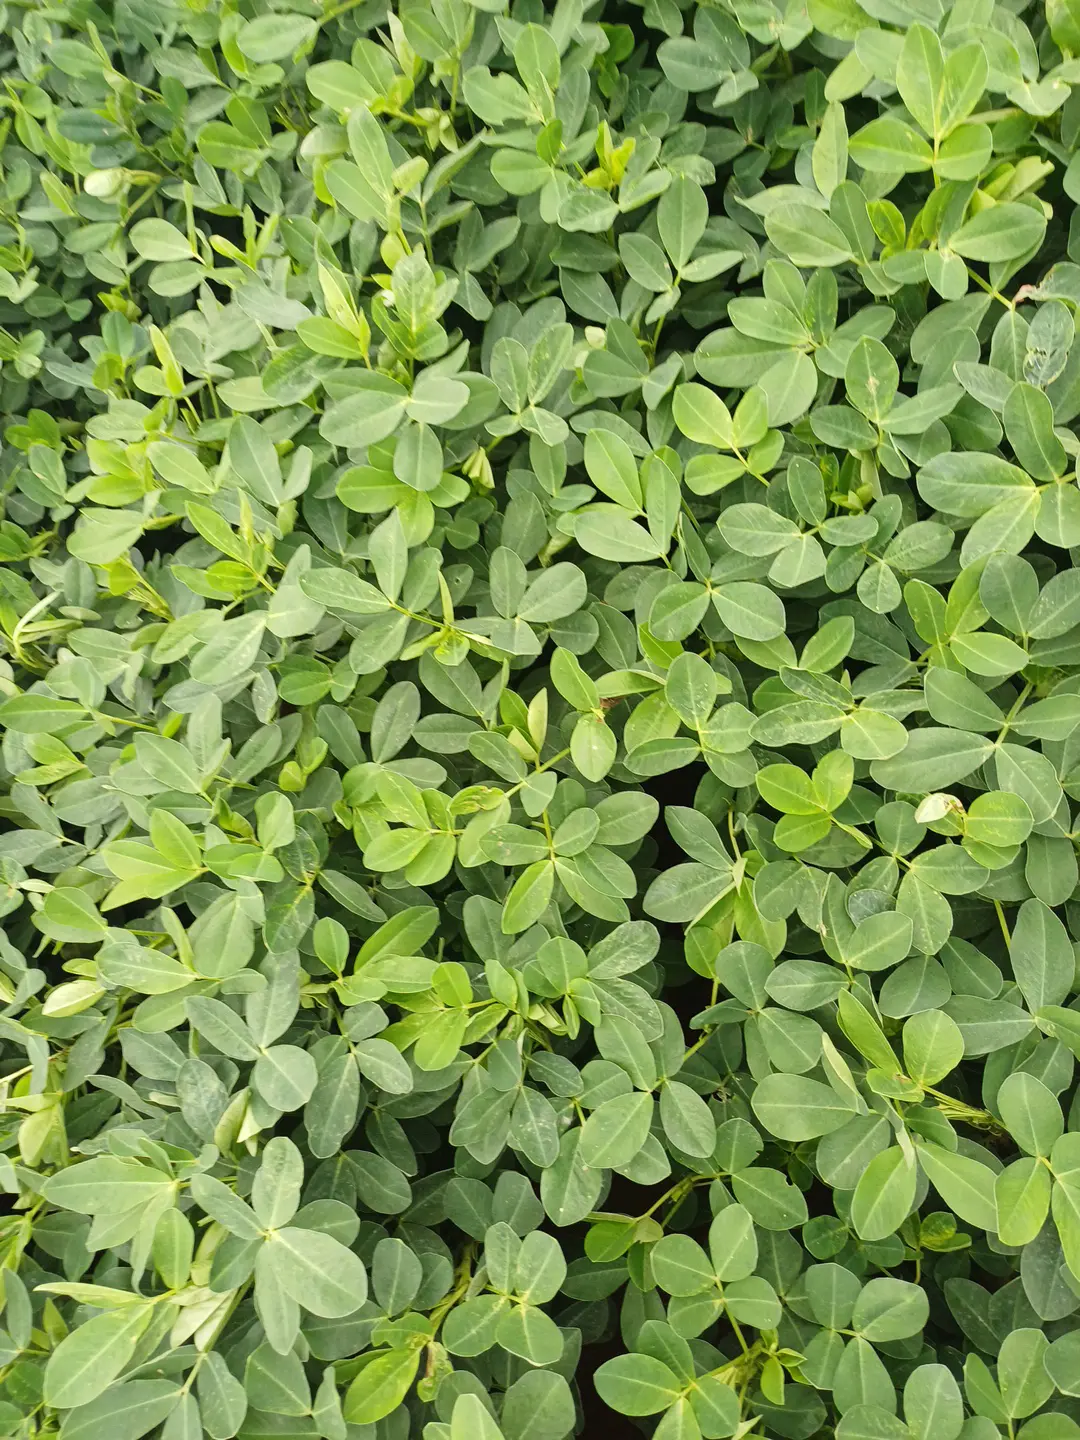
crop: groundnut
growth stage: flowering
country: Kenya
